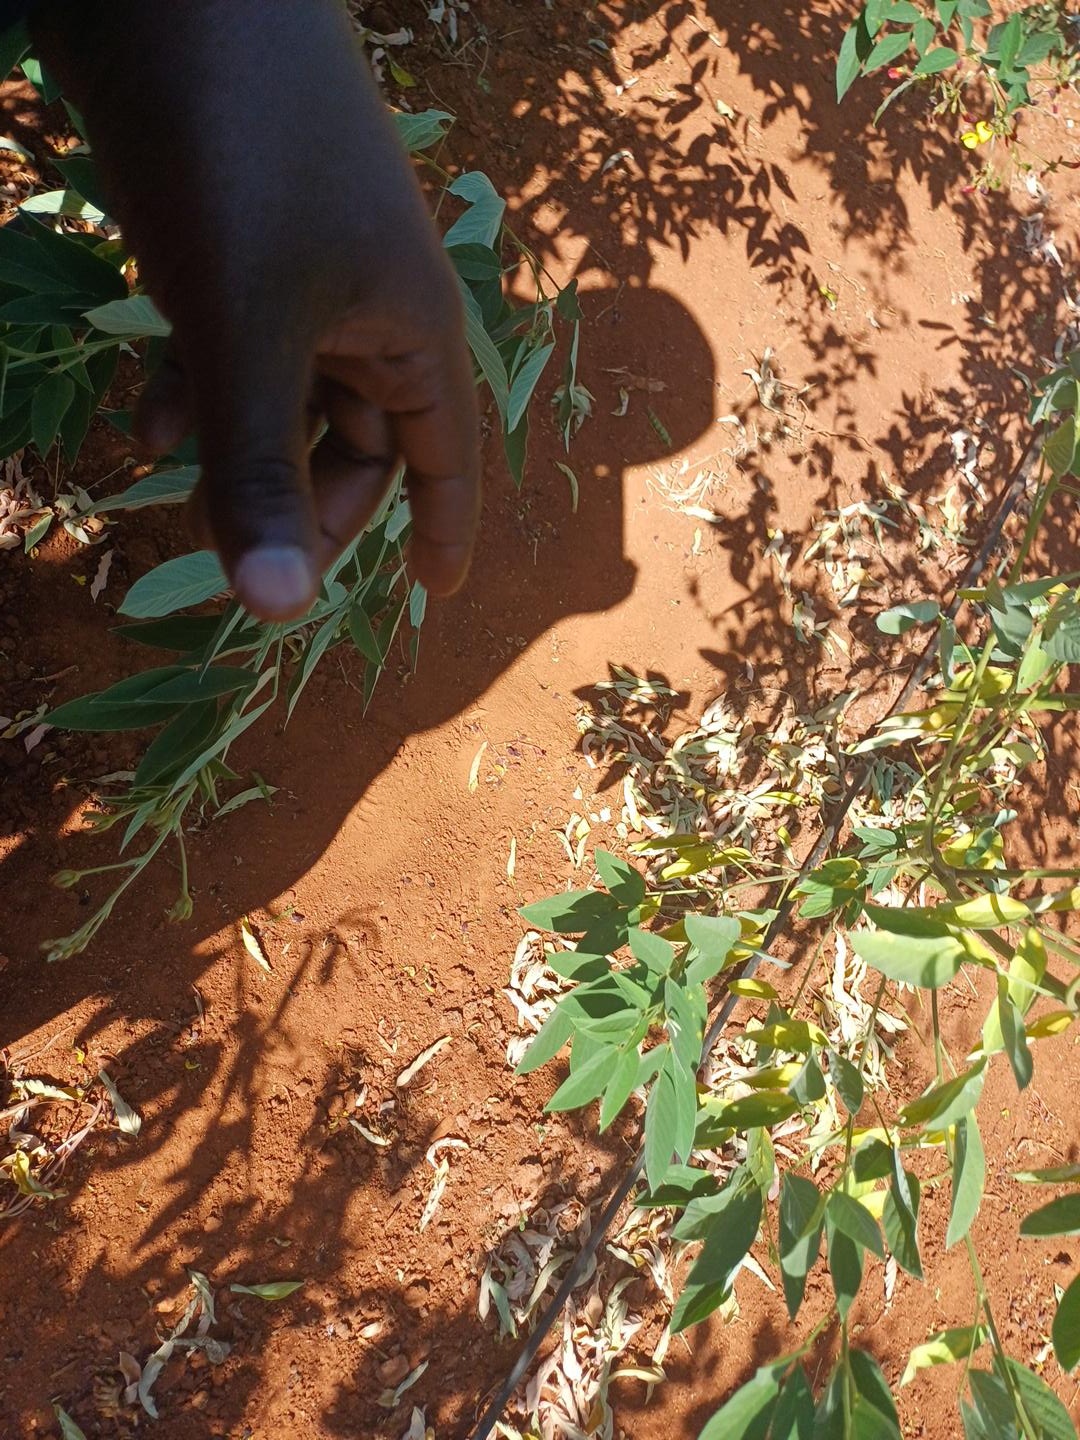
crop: pigeonpea
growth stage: development pod
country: Kenya
